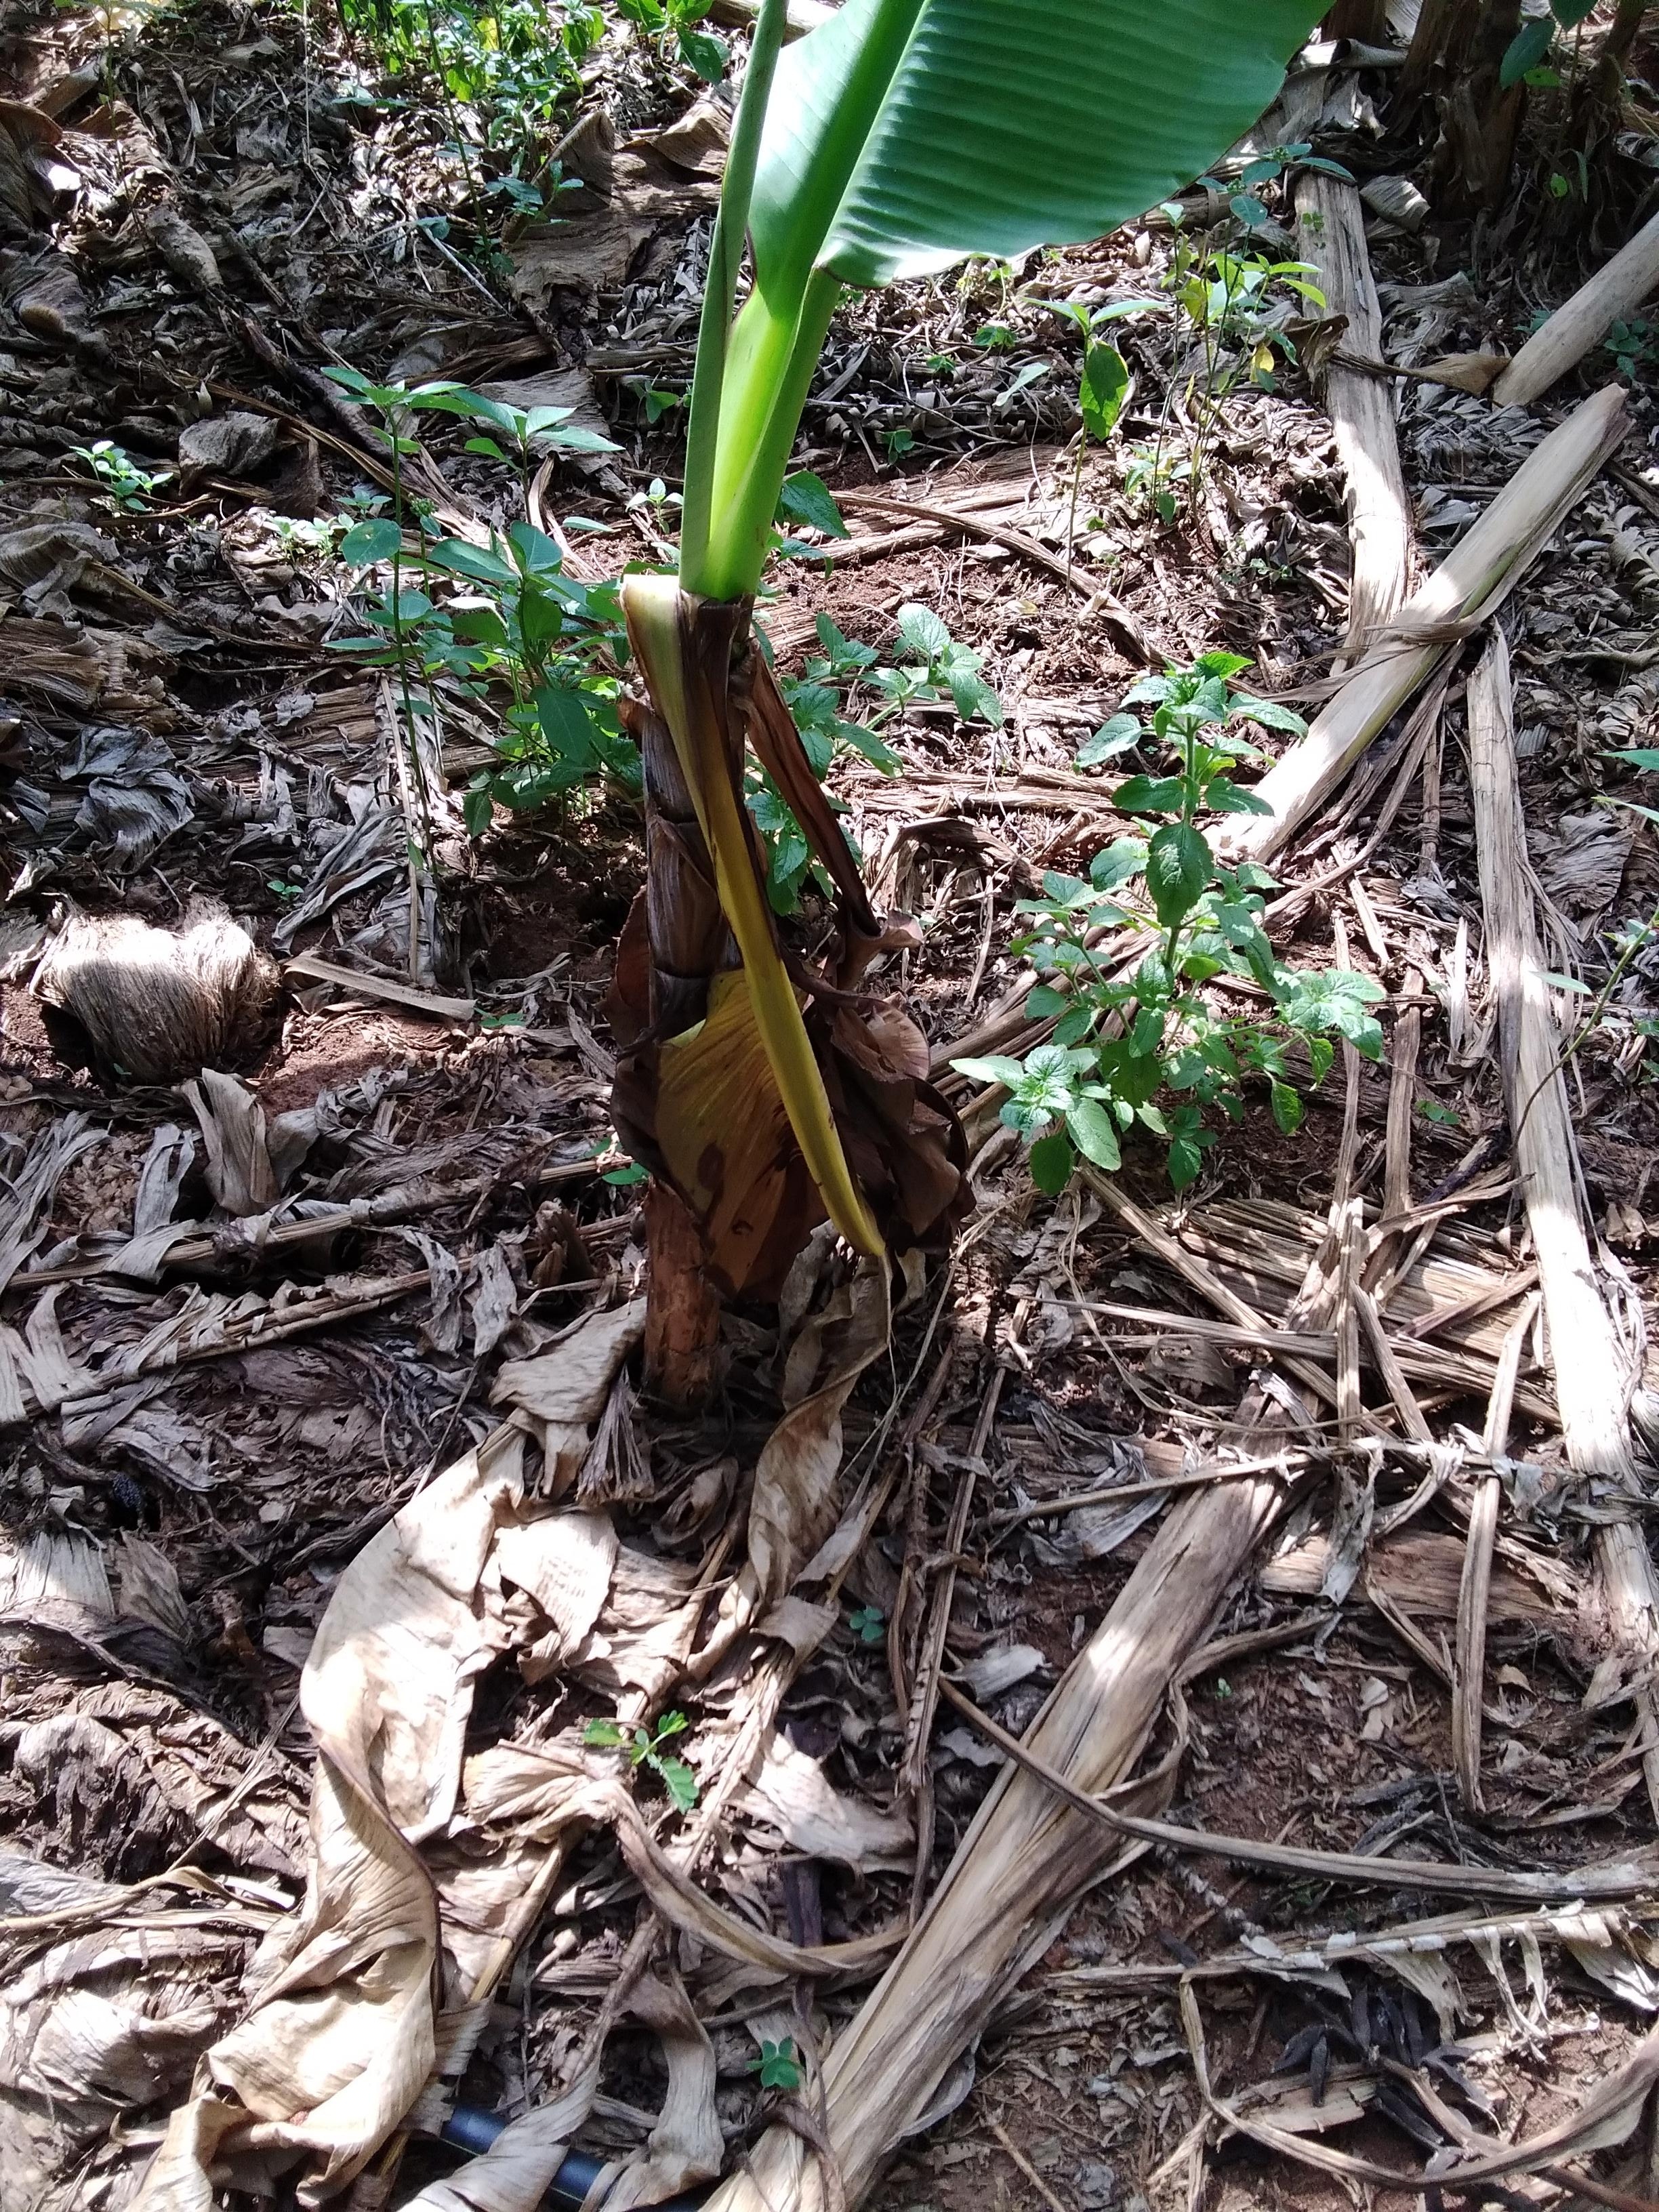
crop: banana
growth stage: vegetative
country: Uganda
